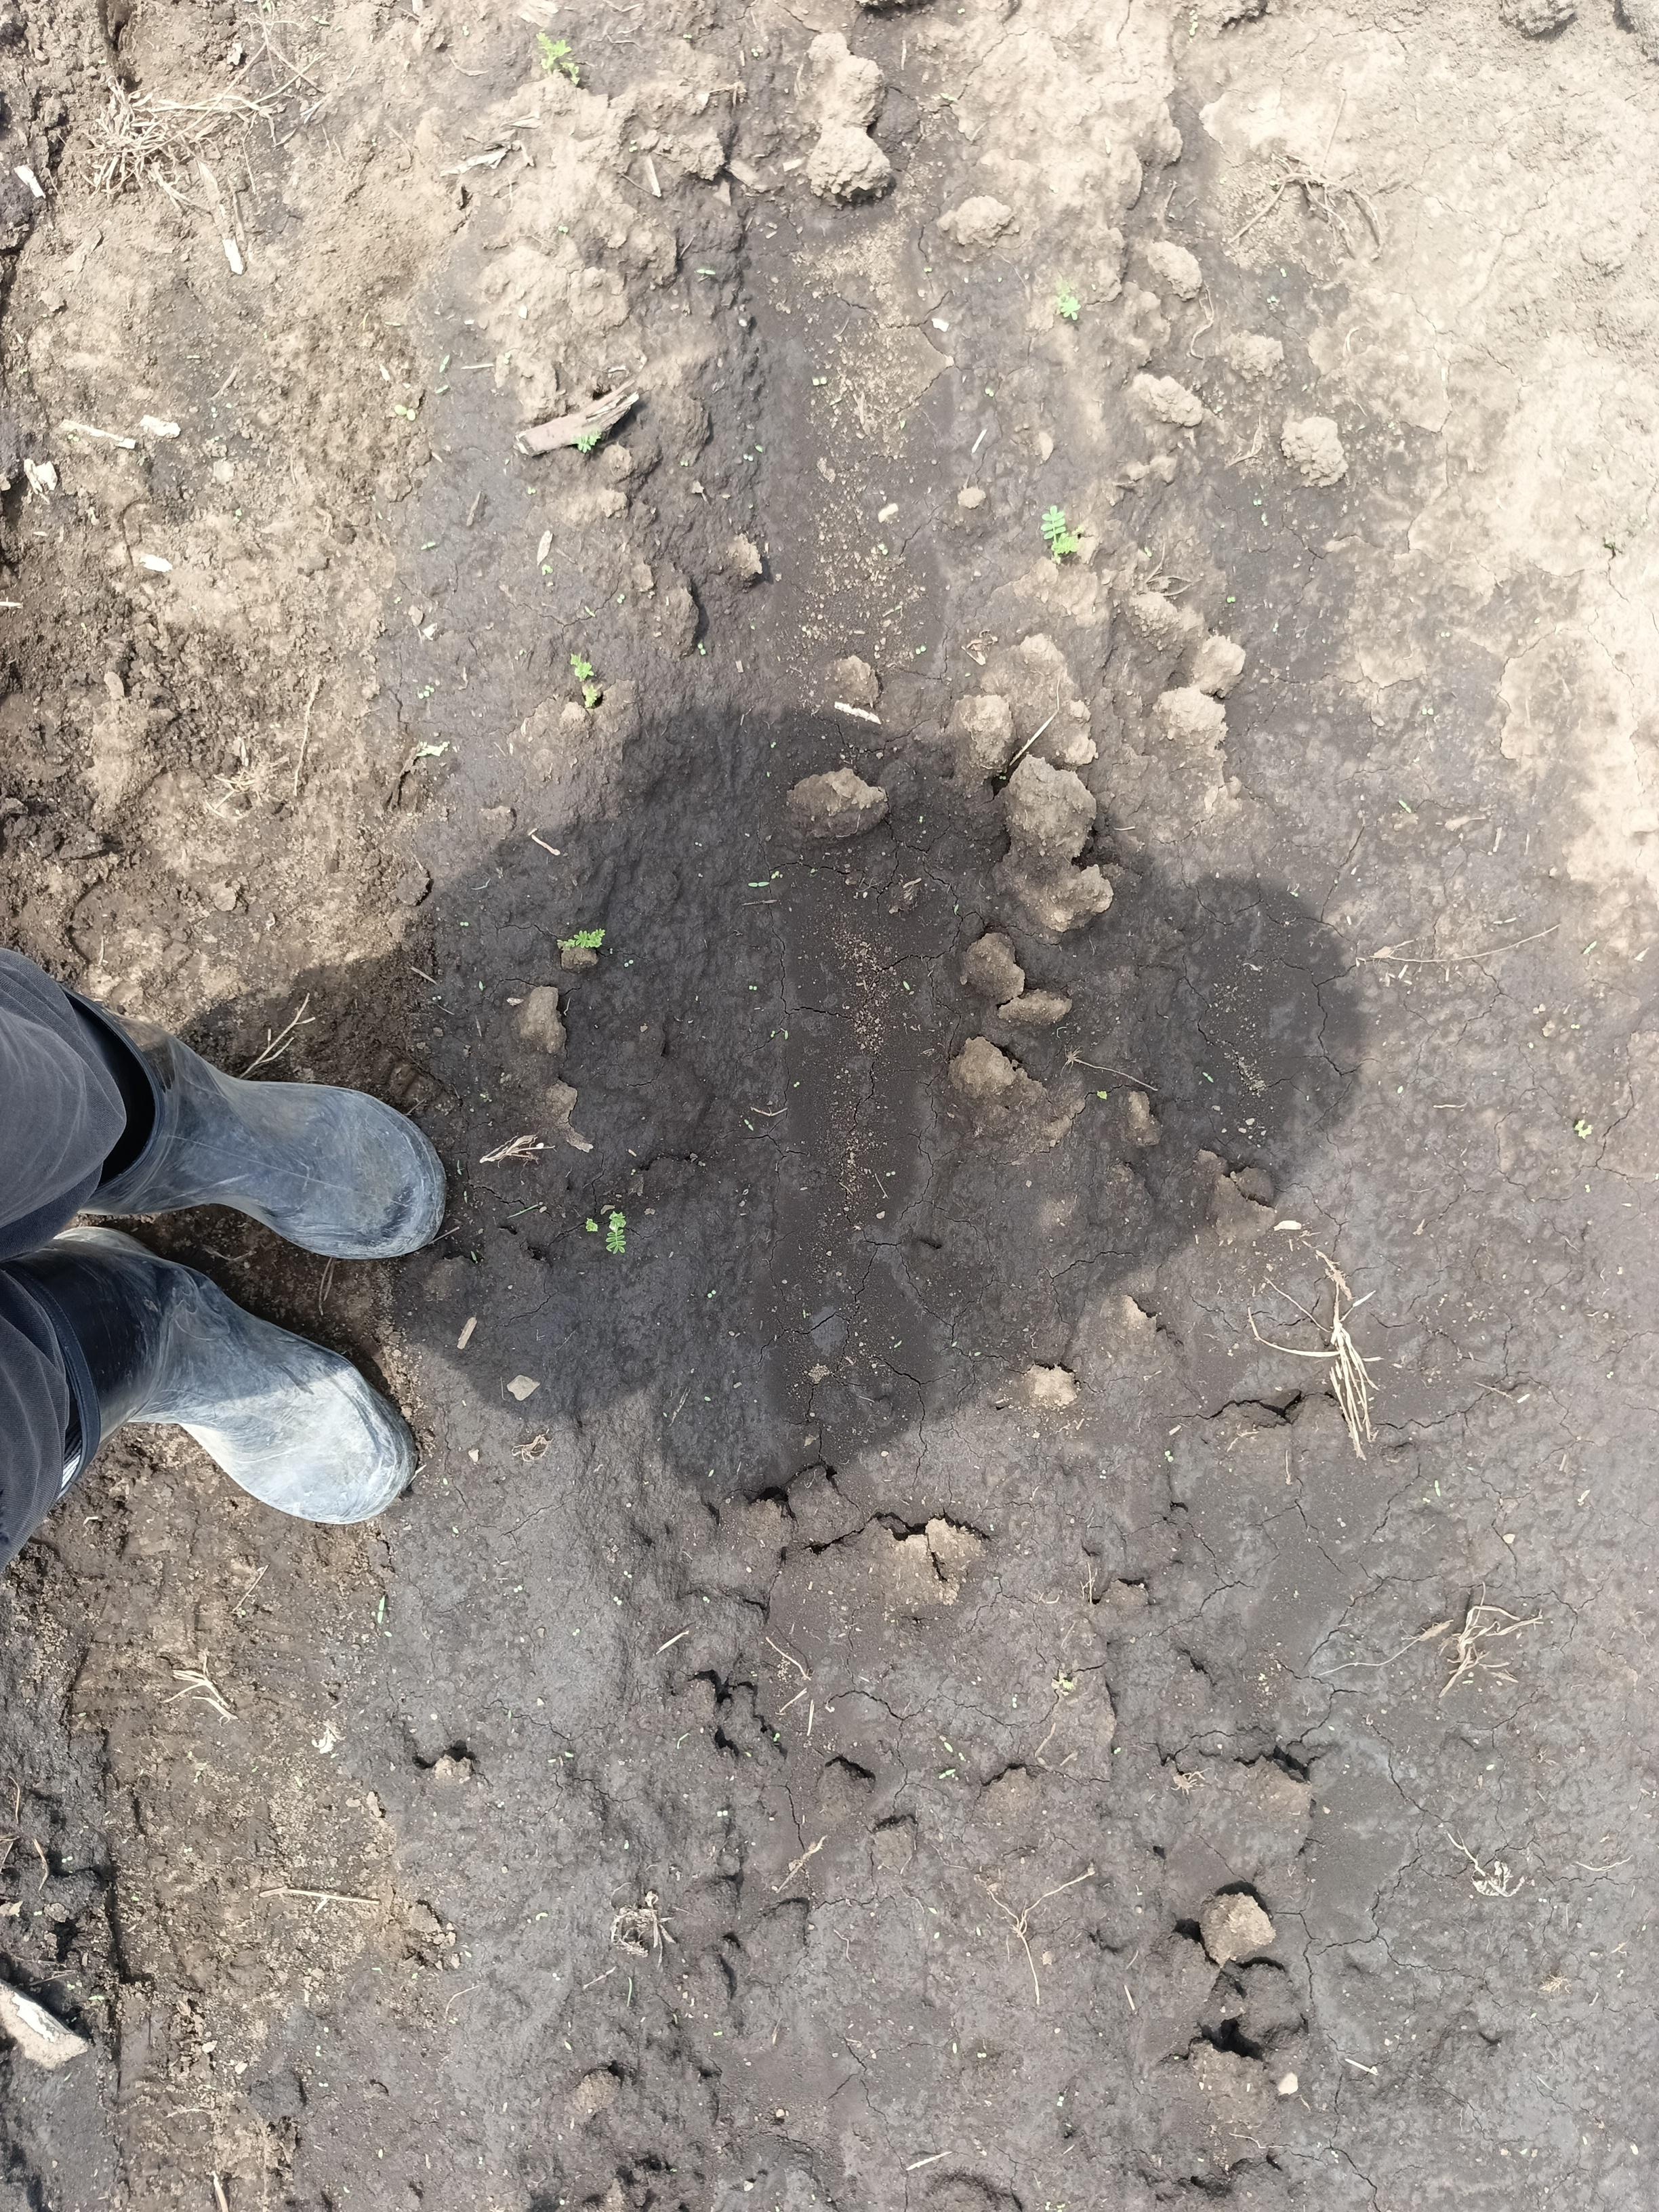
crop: chickpea
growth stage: emergence
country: Tanzania
